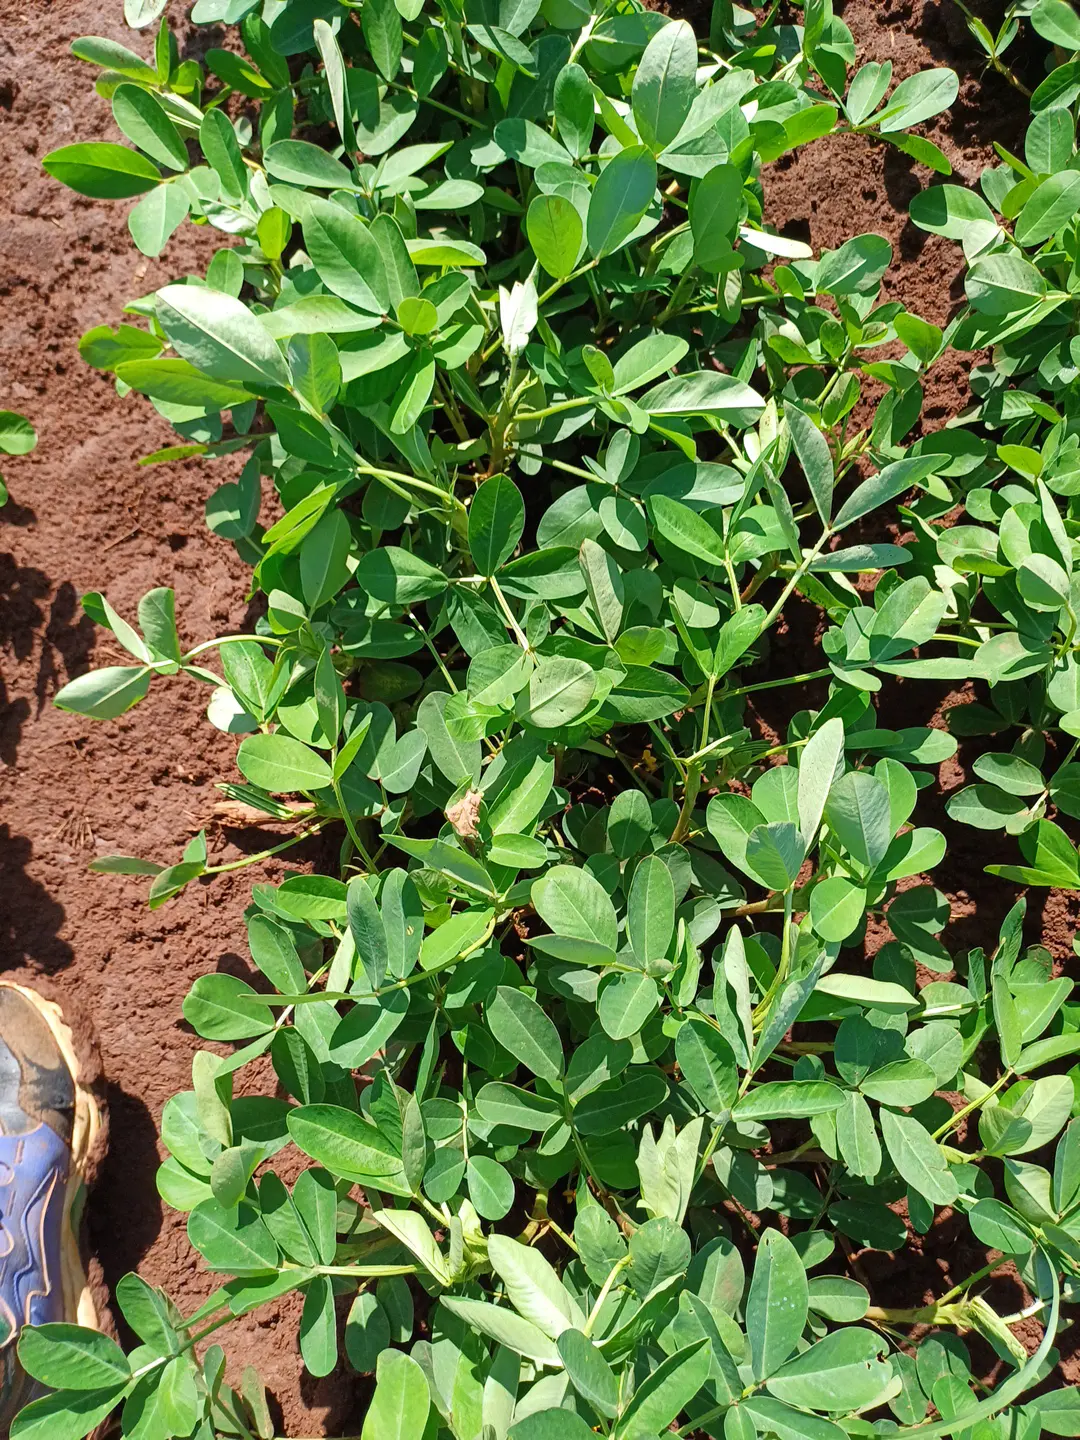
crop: groundnut
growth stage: flowering
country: Kenya
